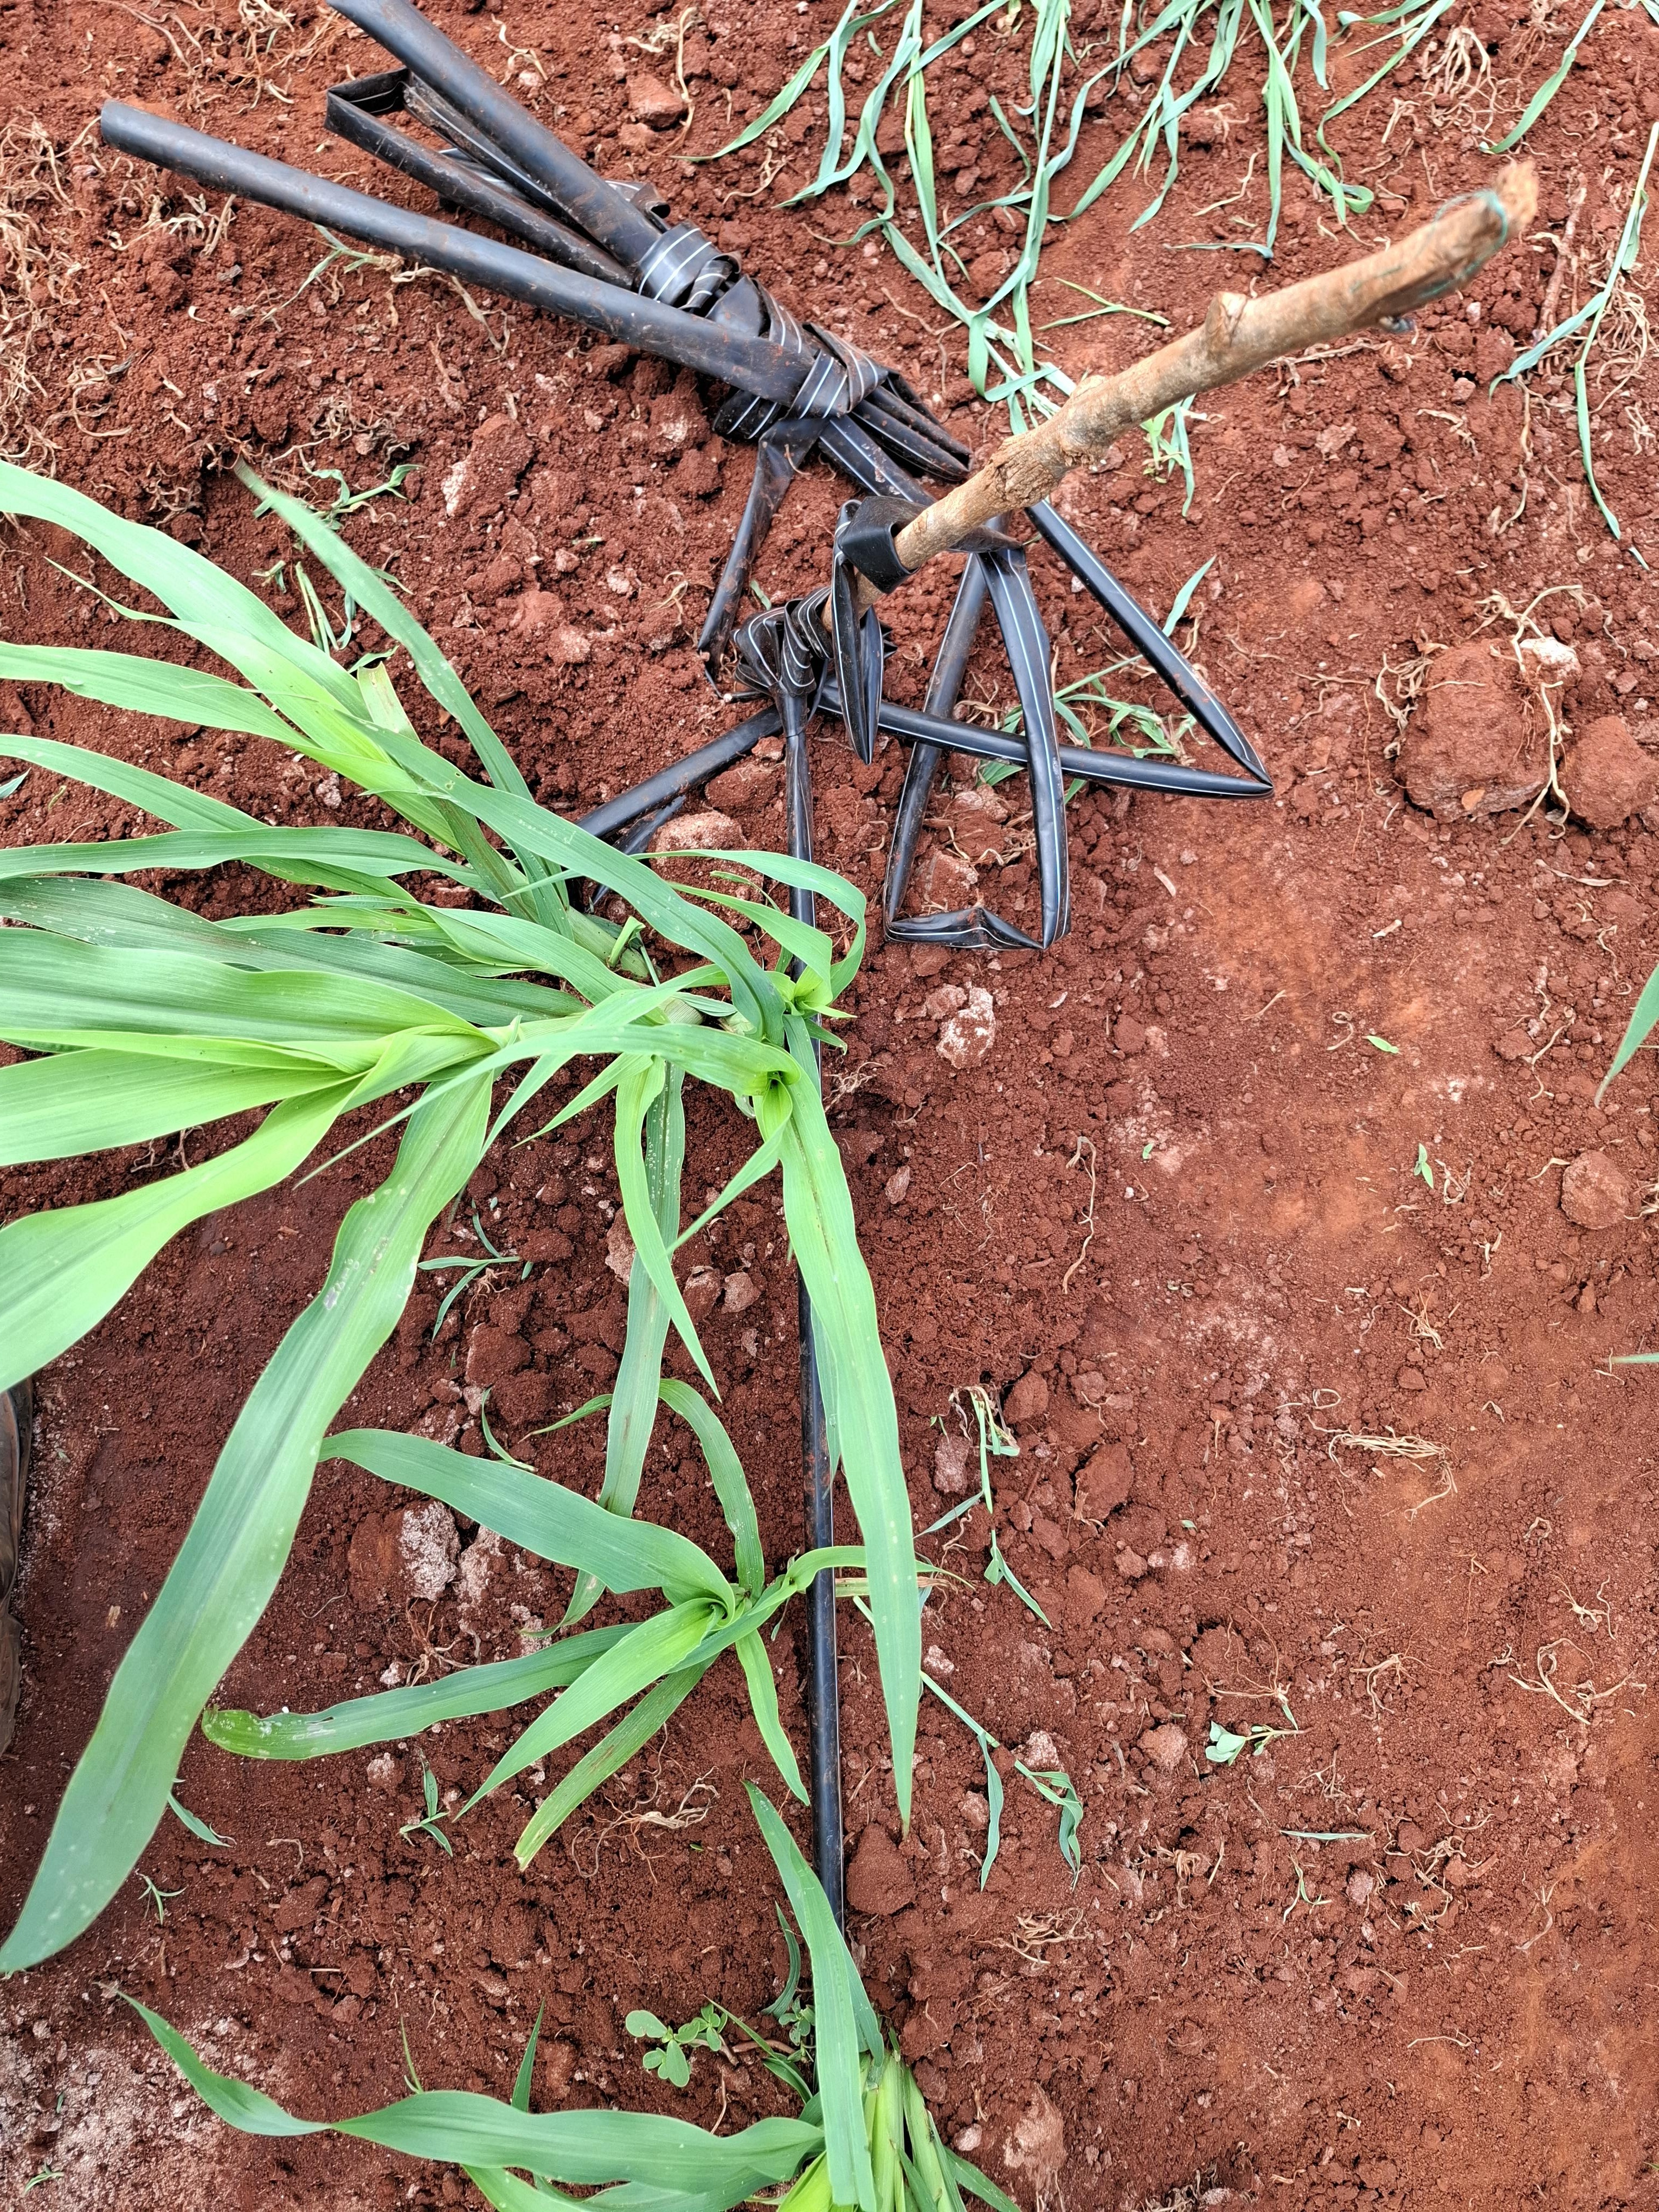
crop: pearl millet
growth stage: elongation stem
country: Kenya
